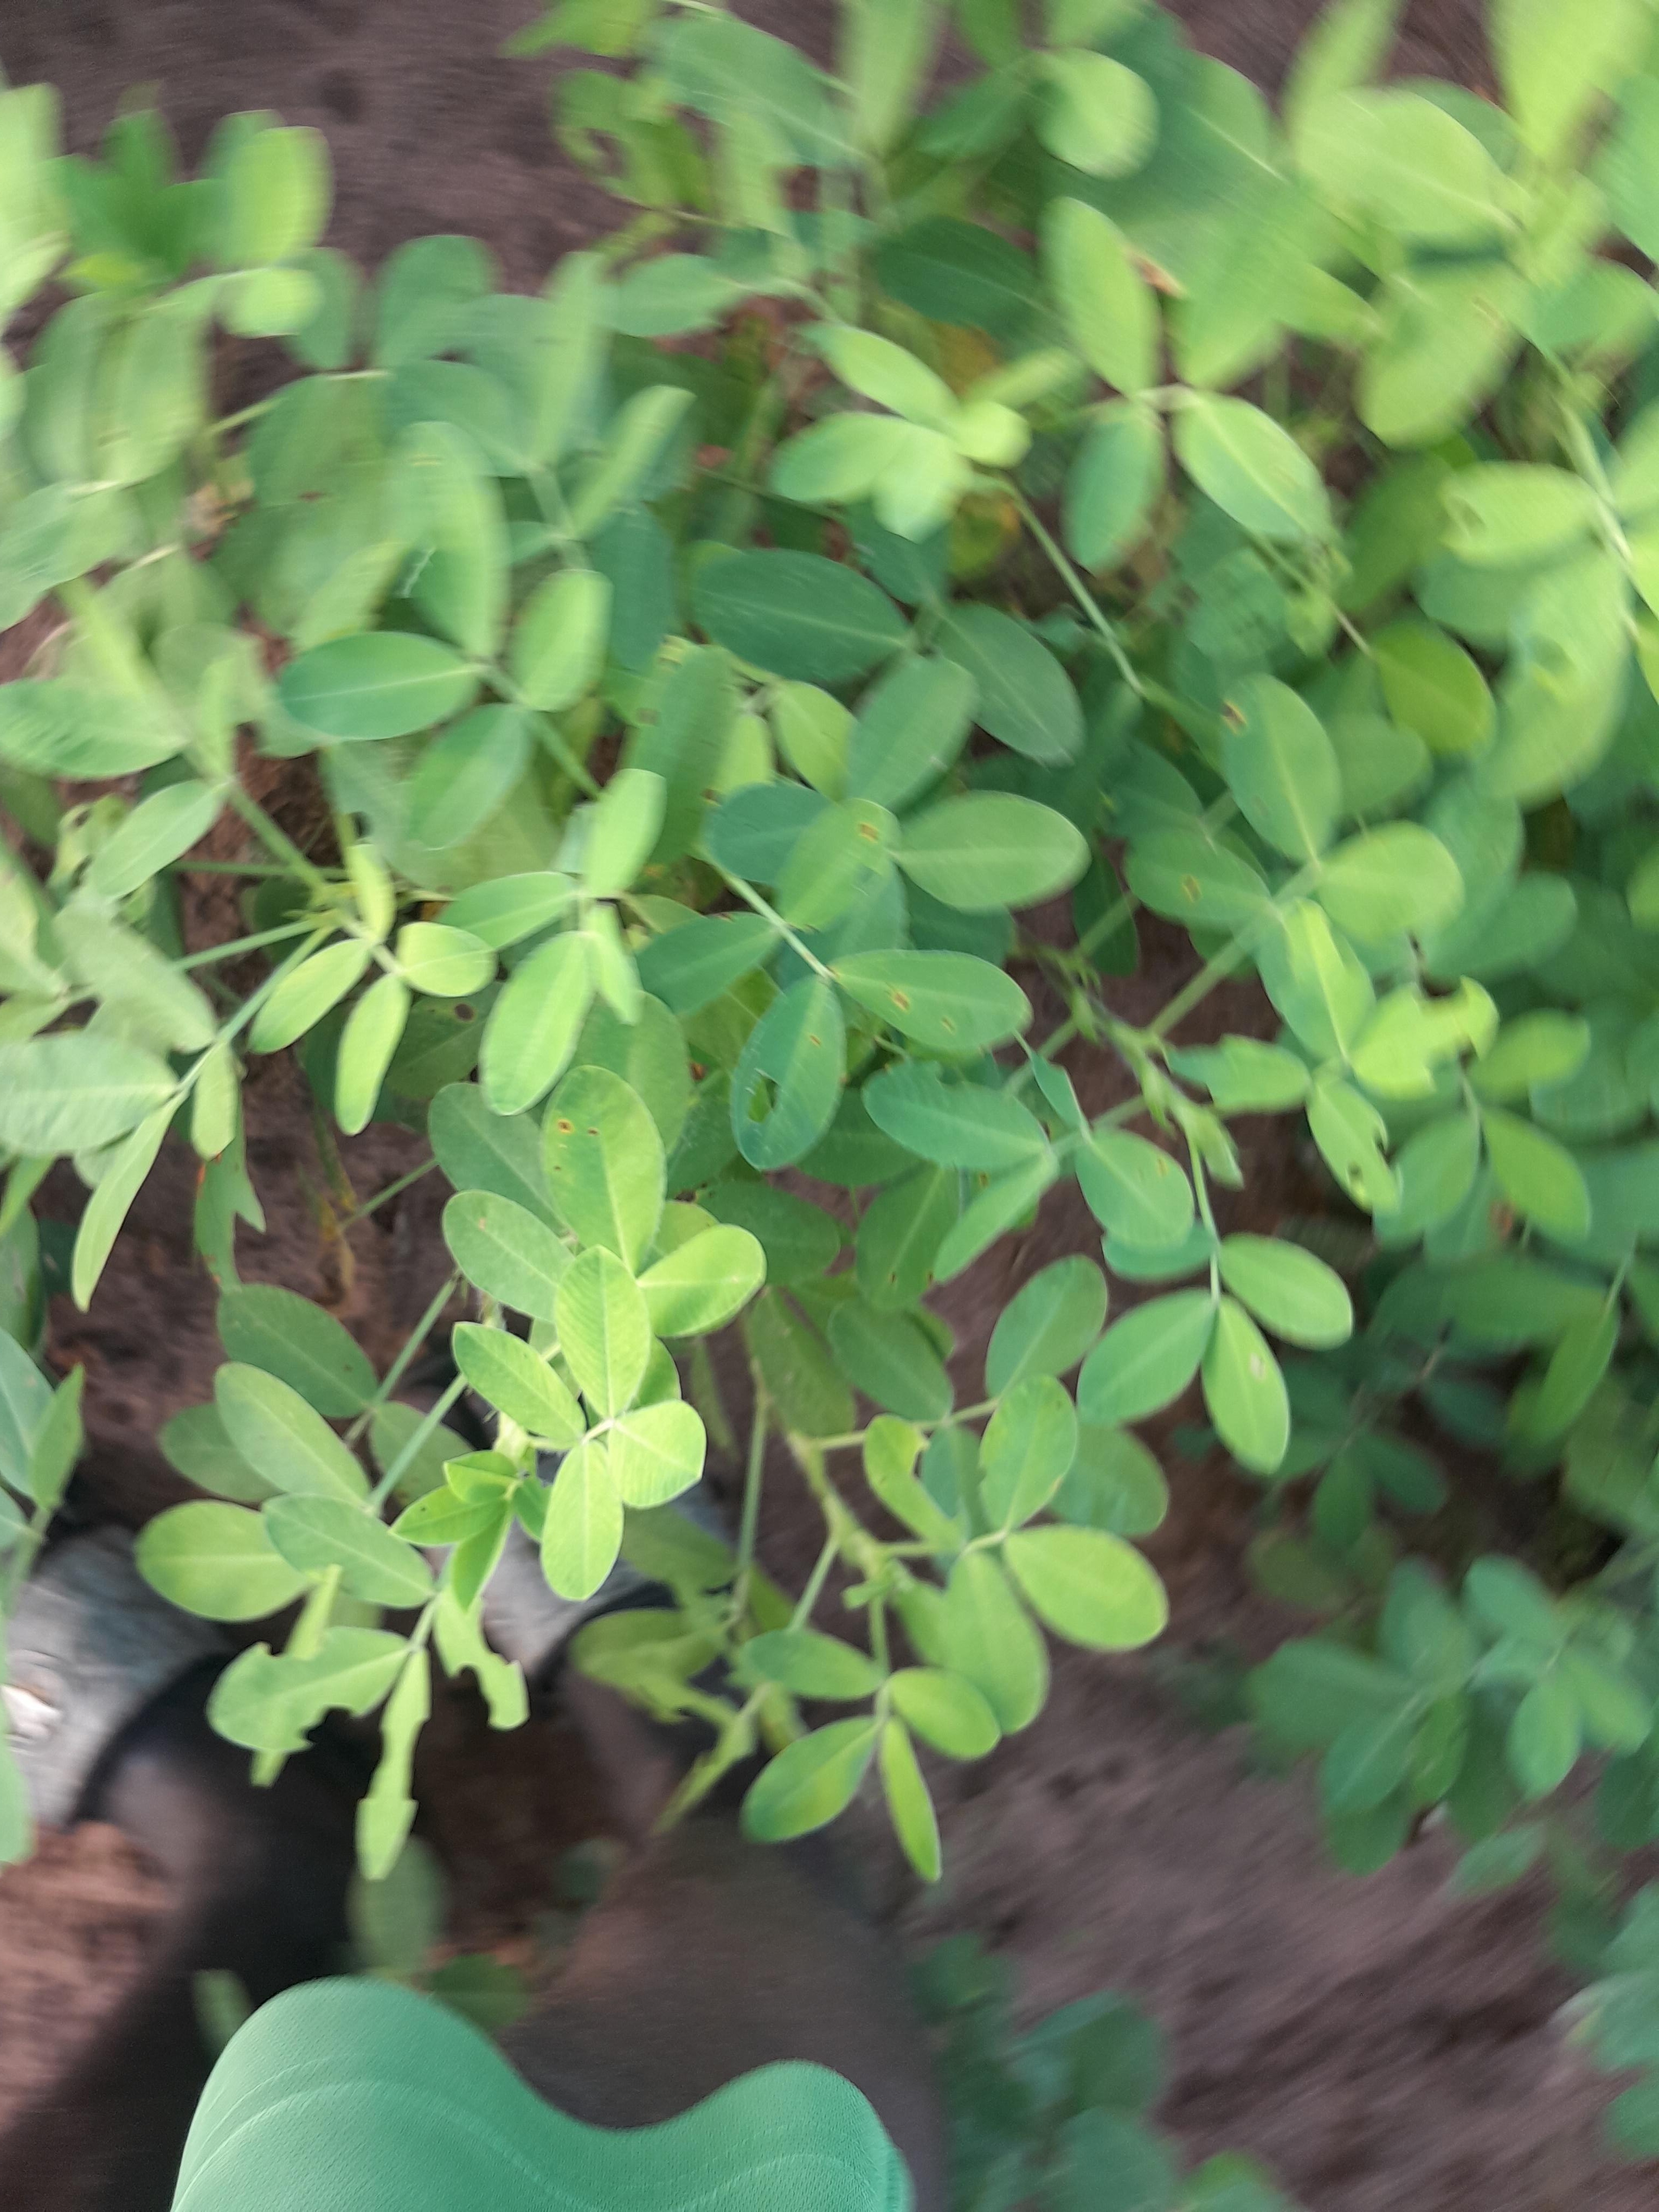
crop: groundnut
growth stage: flowering
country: Senegal
